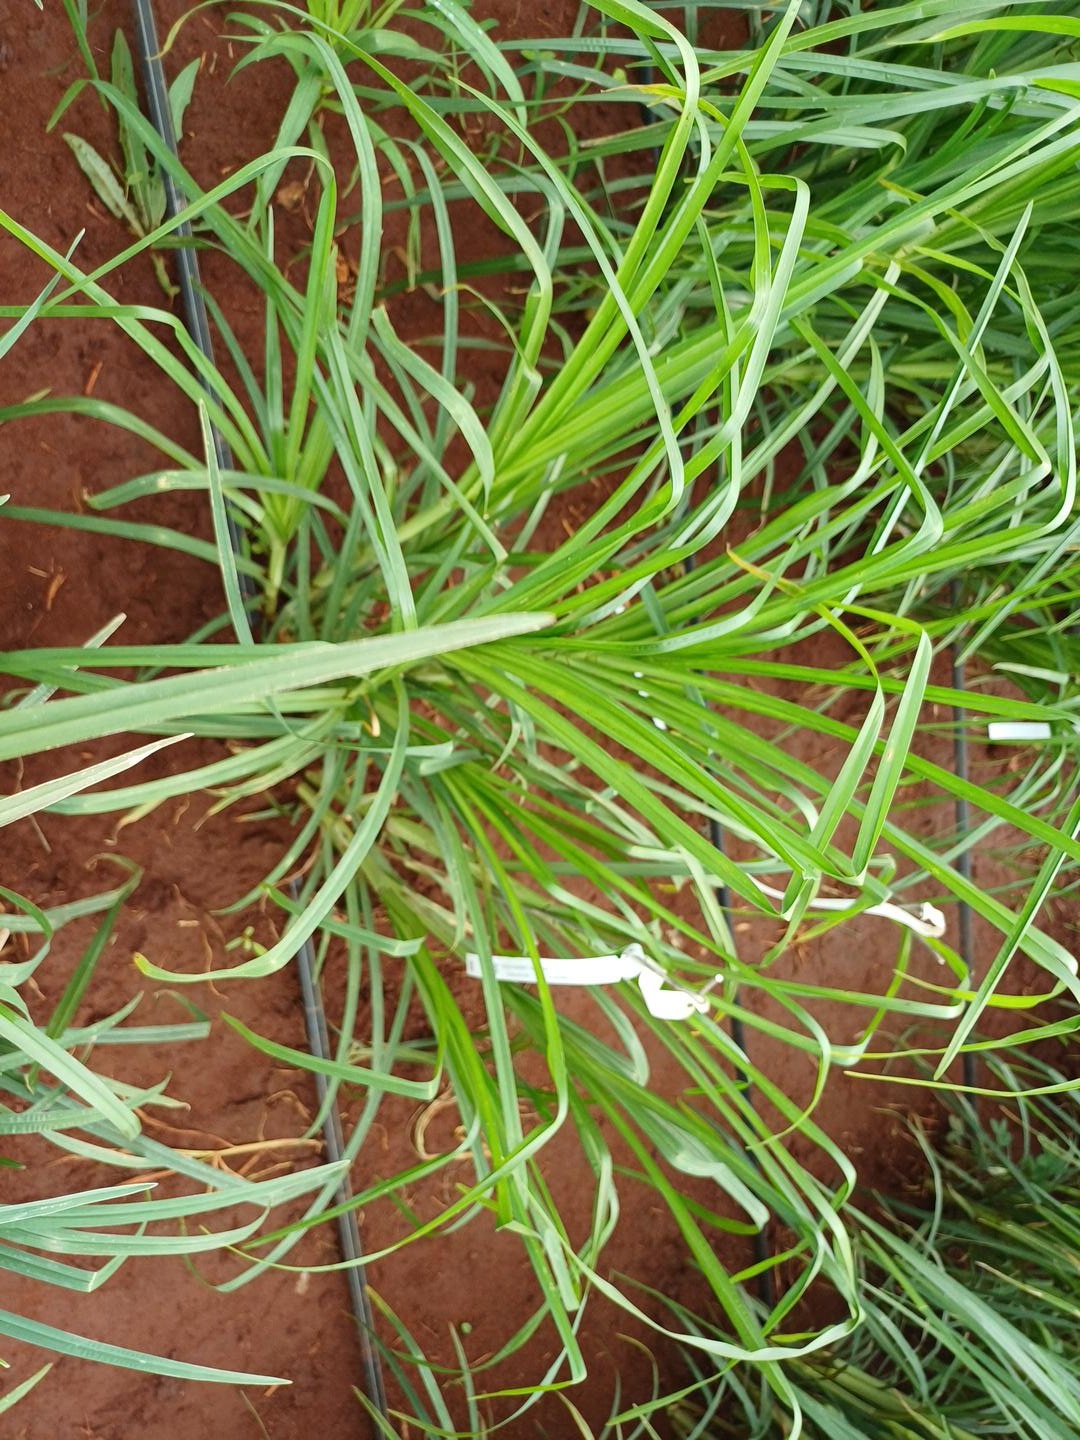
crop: finger millet
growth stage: vegetative
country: Kenya
